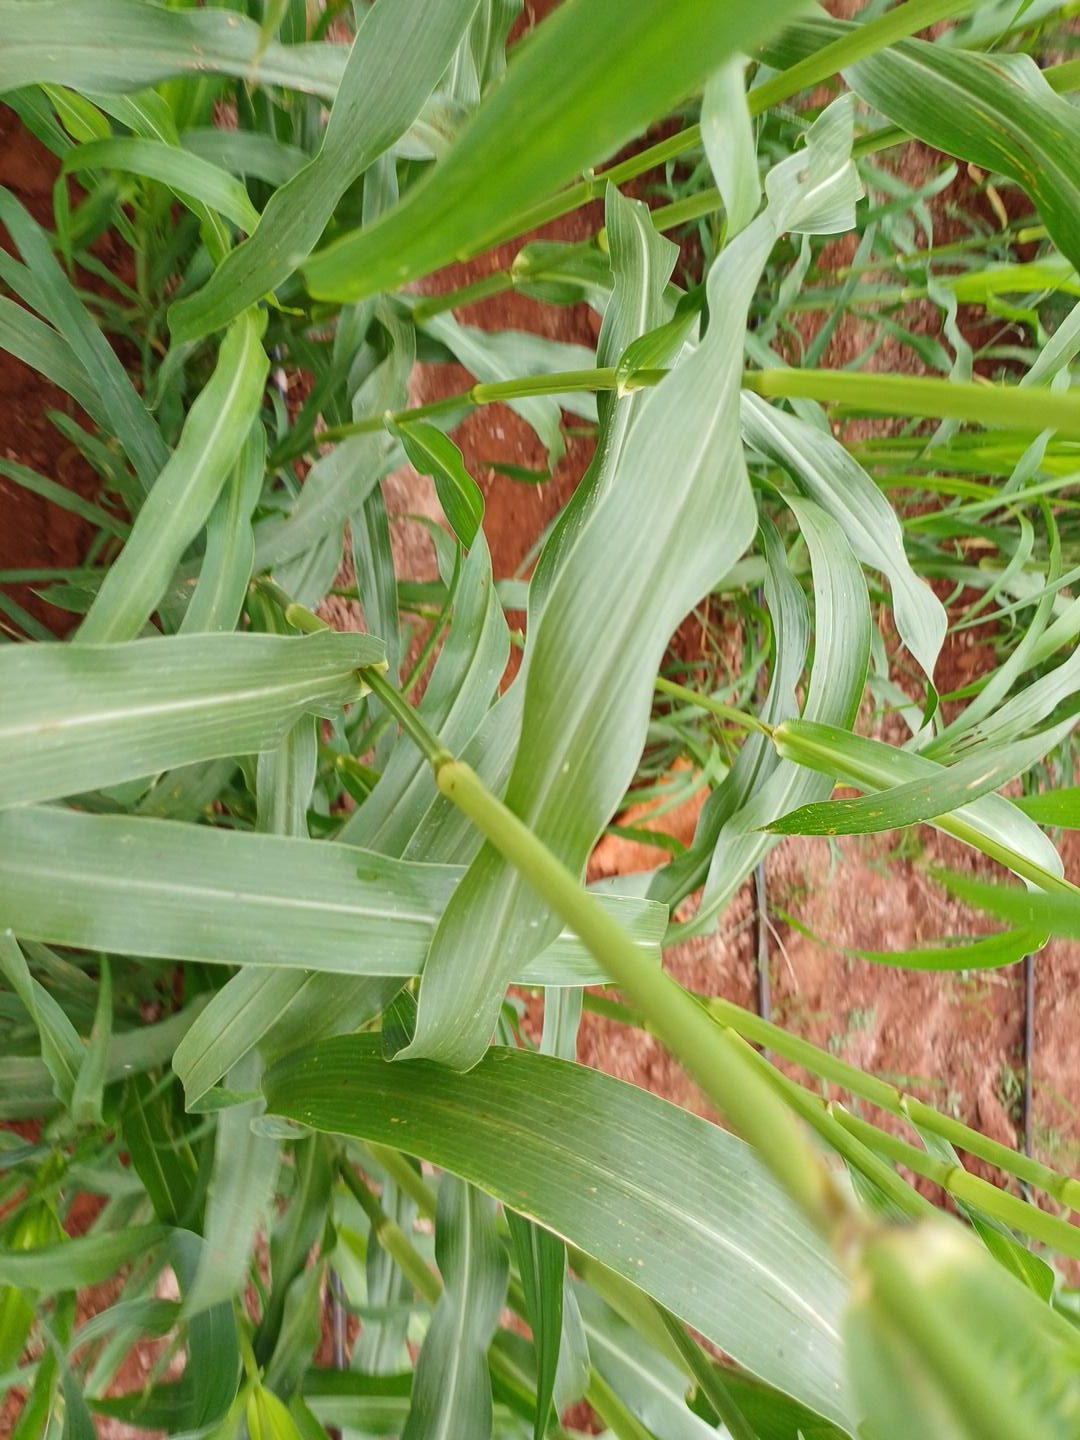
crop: pearl millet
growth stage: flowering
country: Kenya
